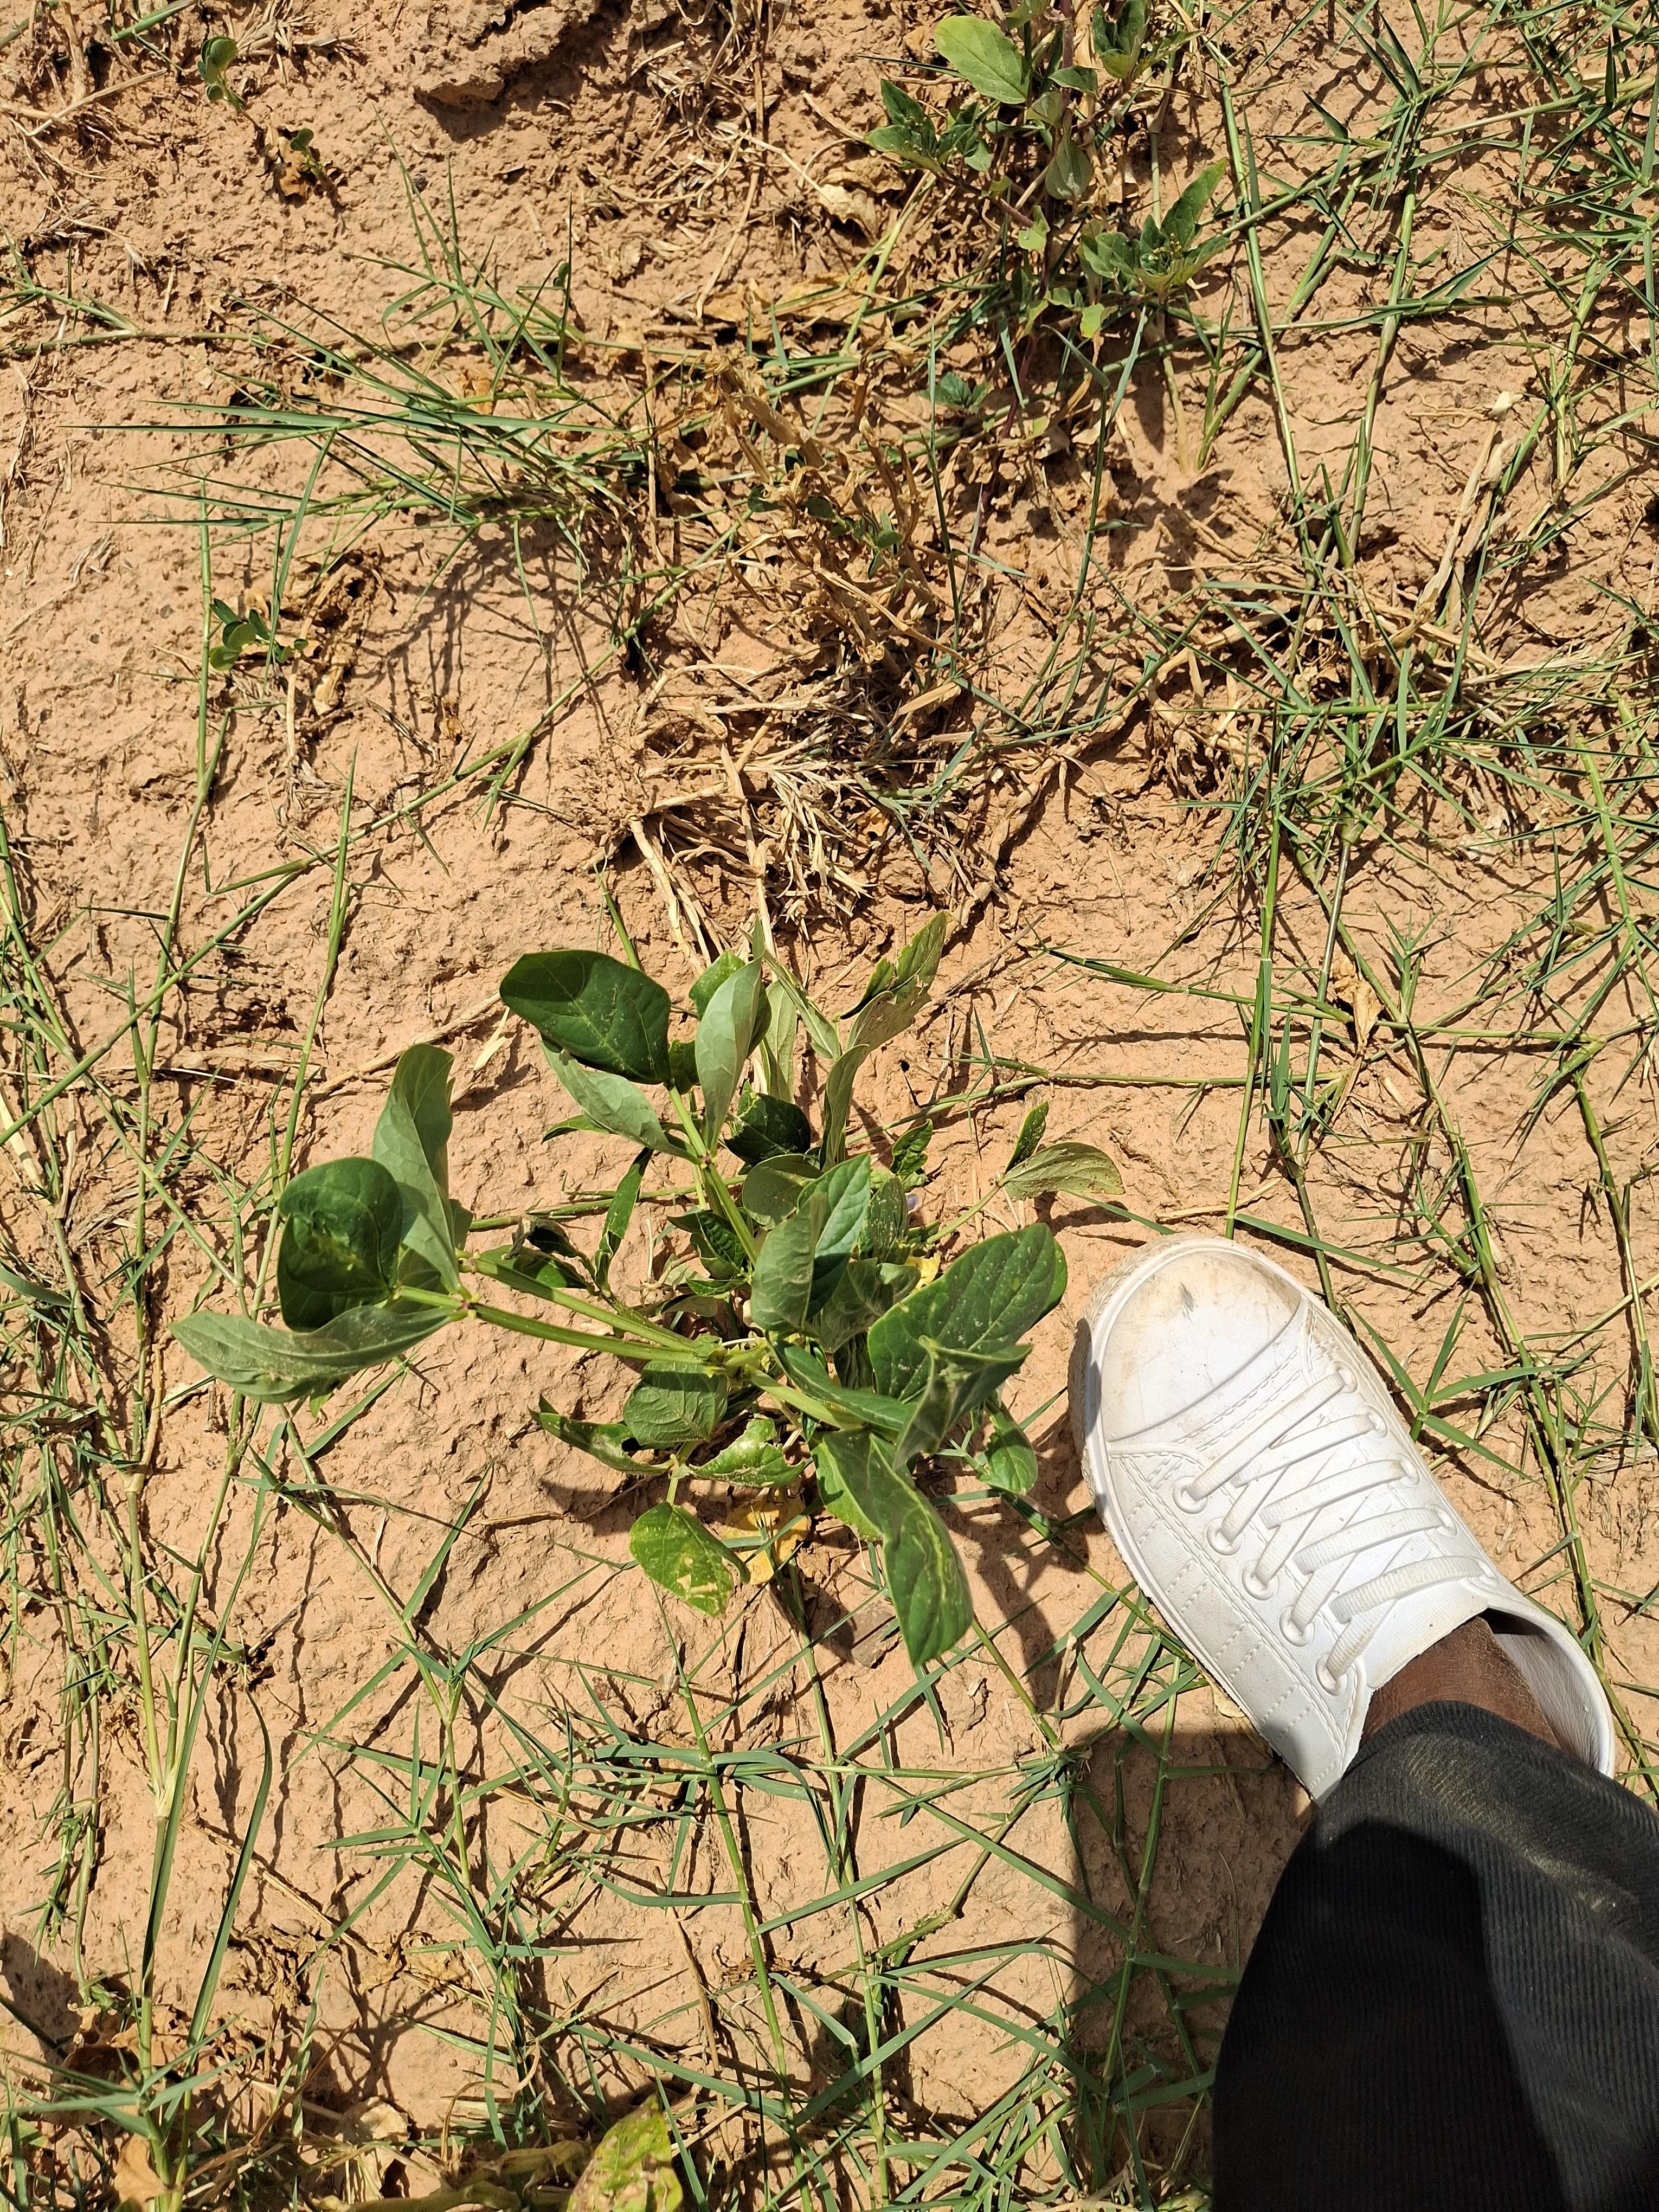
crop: cowpea
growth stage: harvest maturity
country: Nigeria
